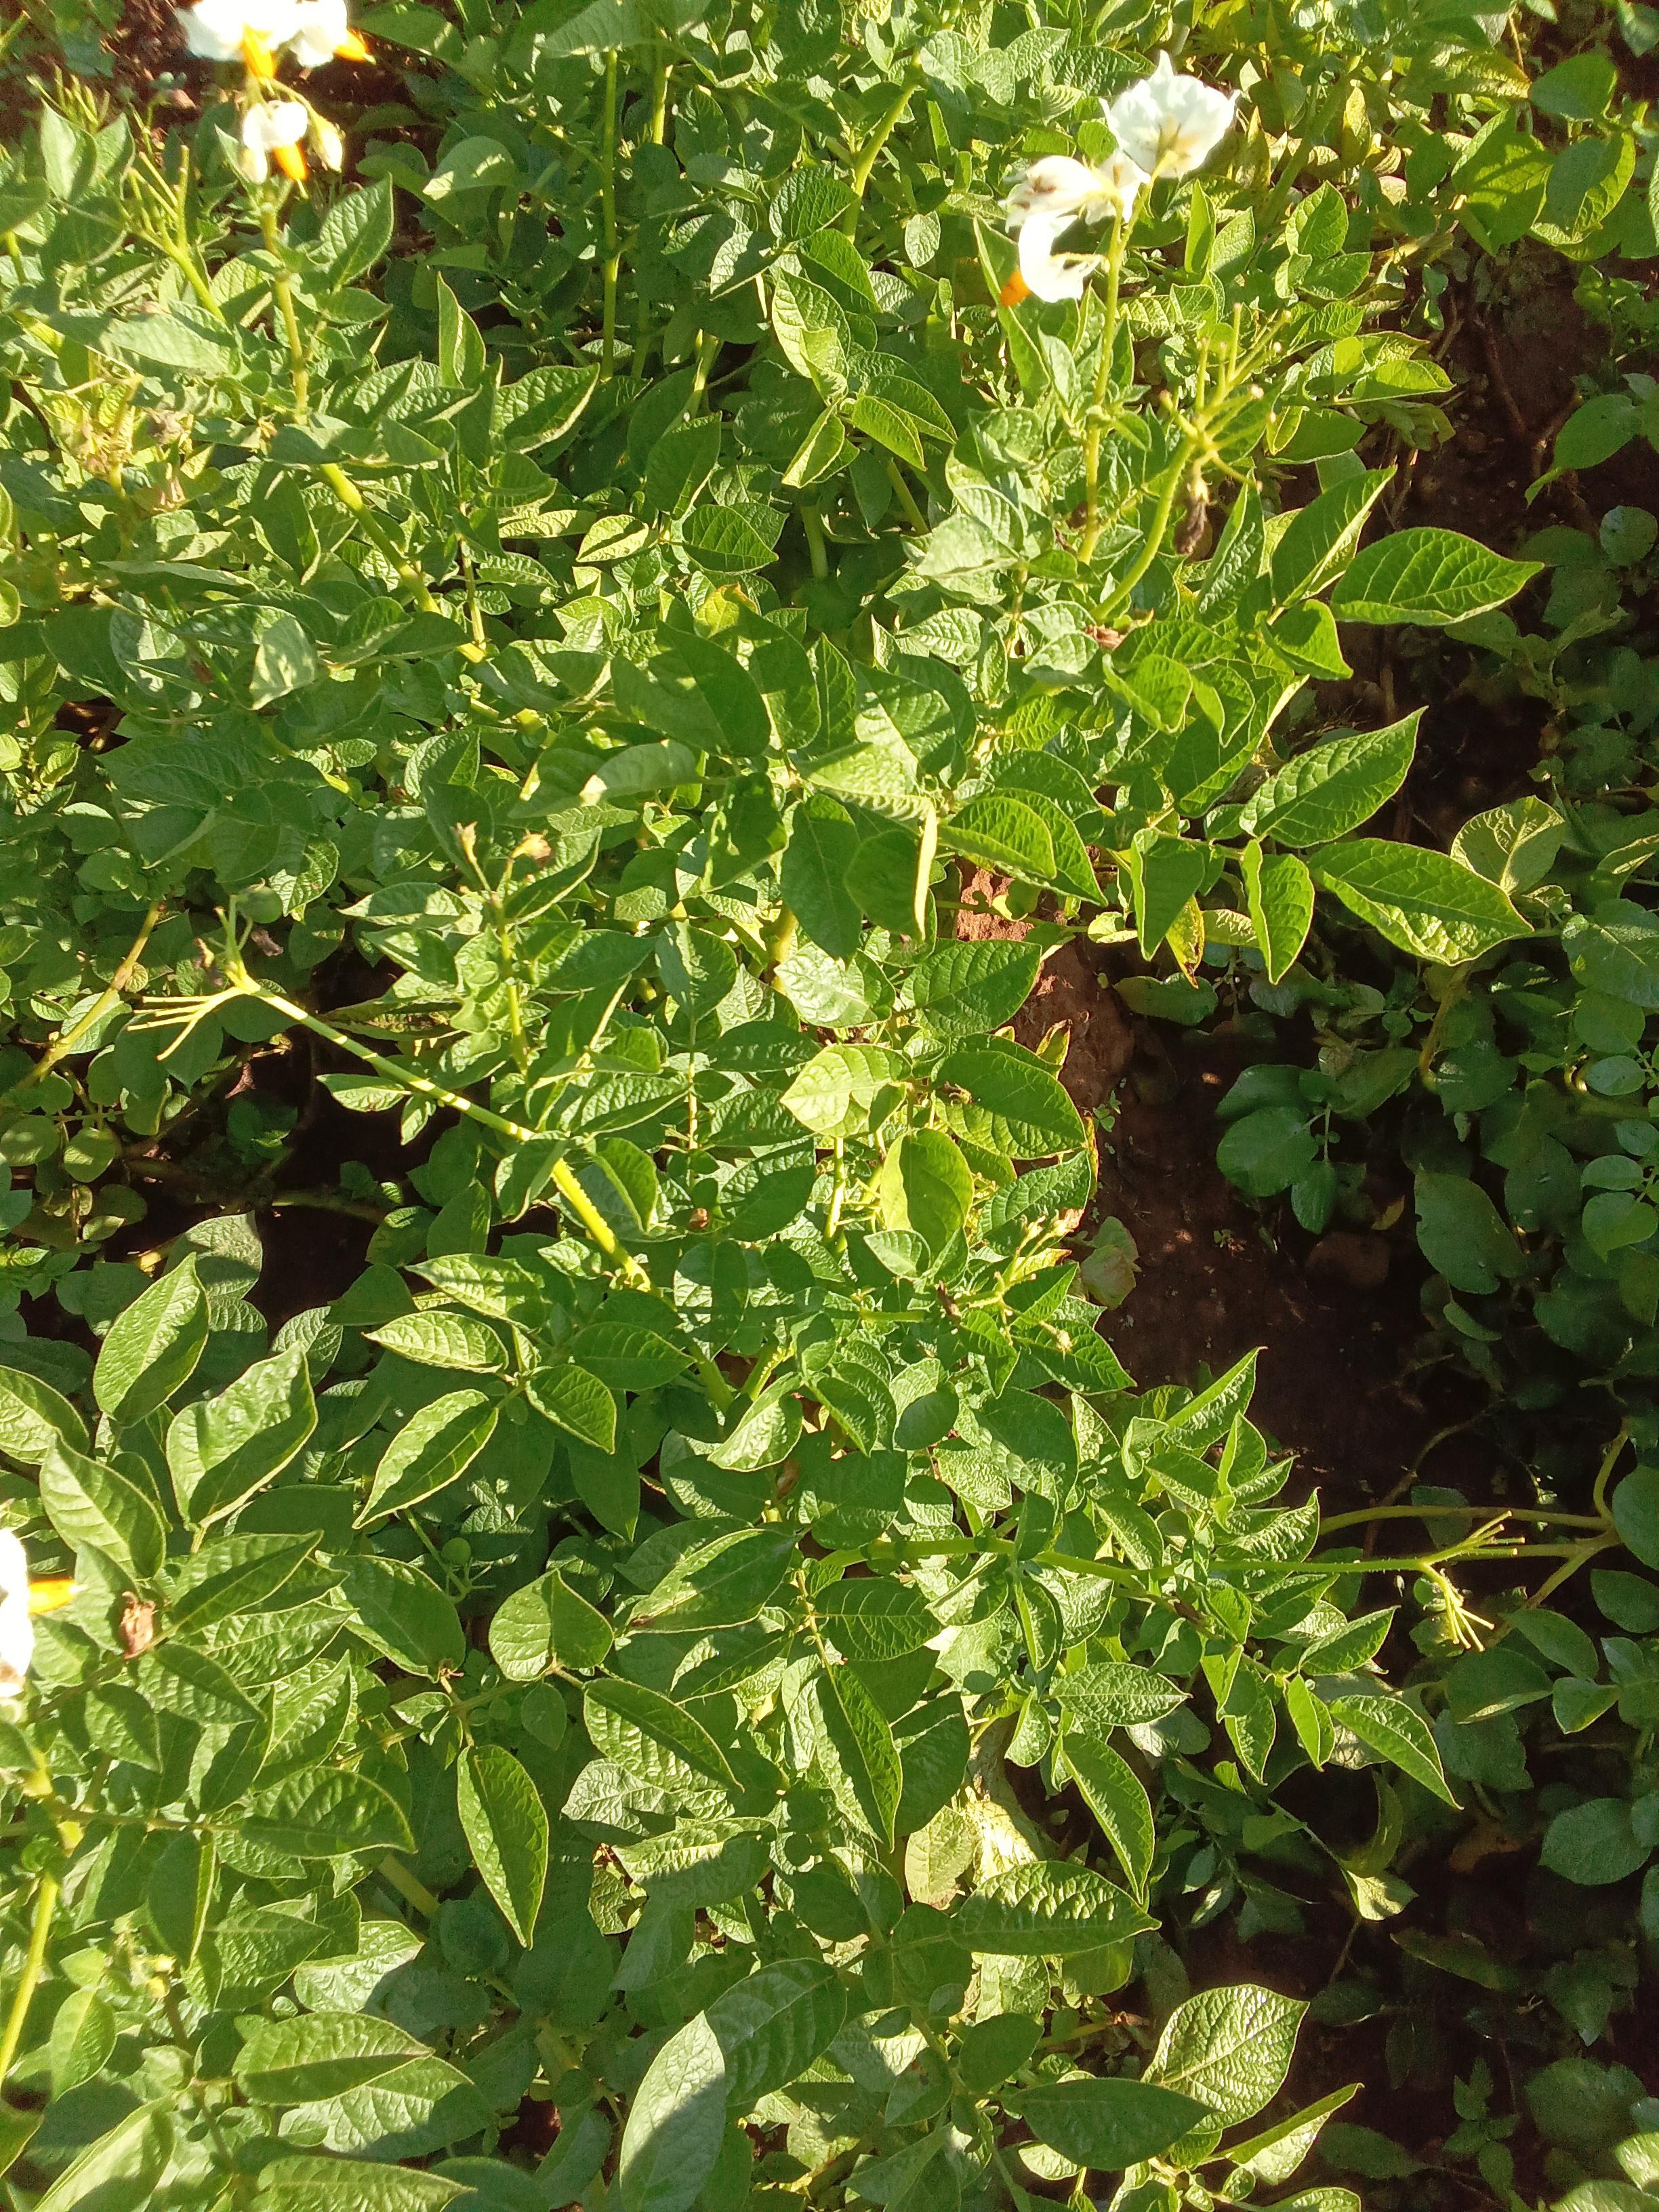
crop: potato
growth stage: flowering
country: Kenya
